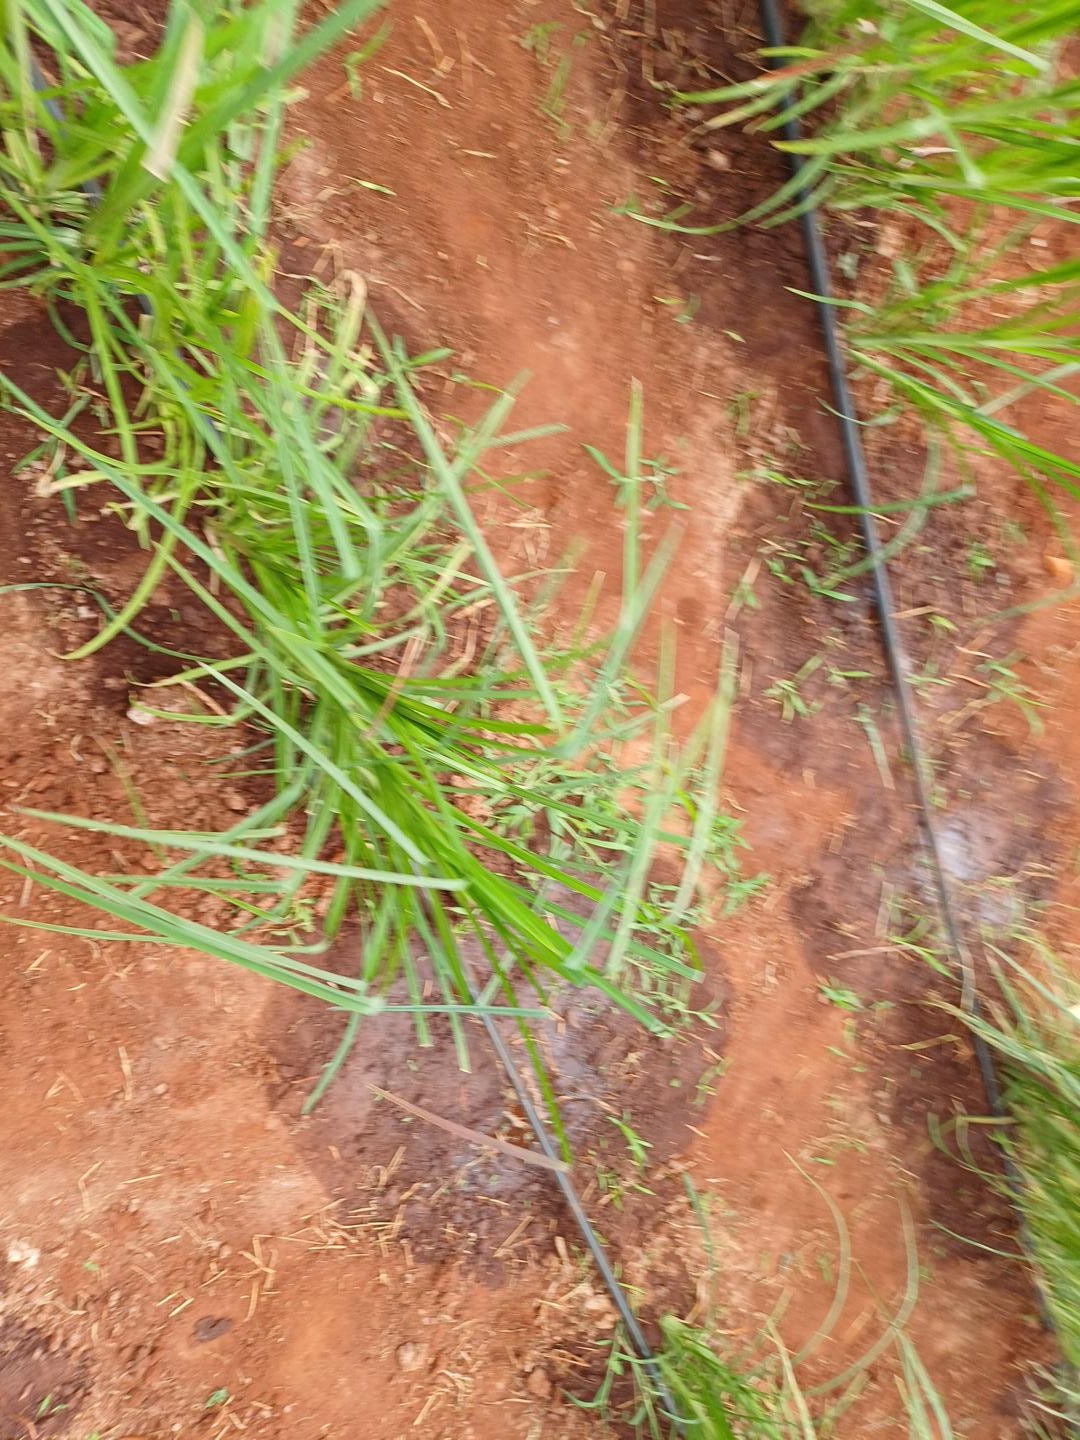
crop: finger millet
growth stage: vegetative
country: Kenya
